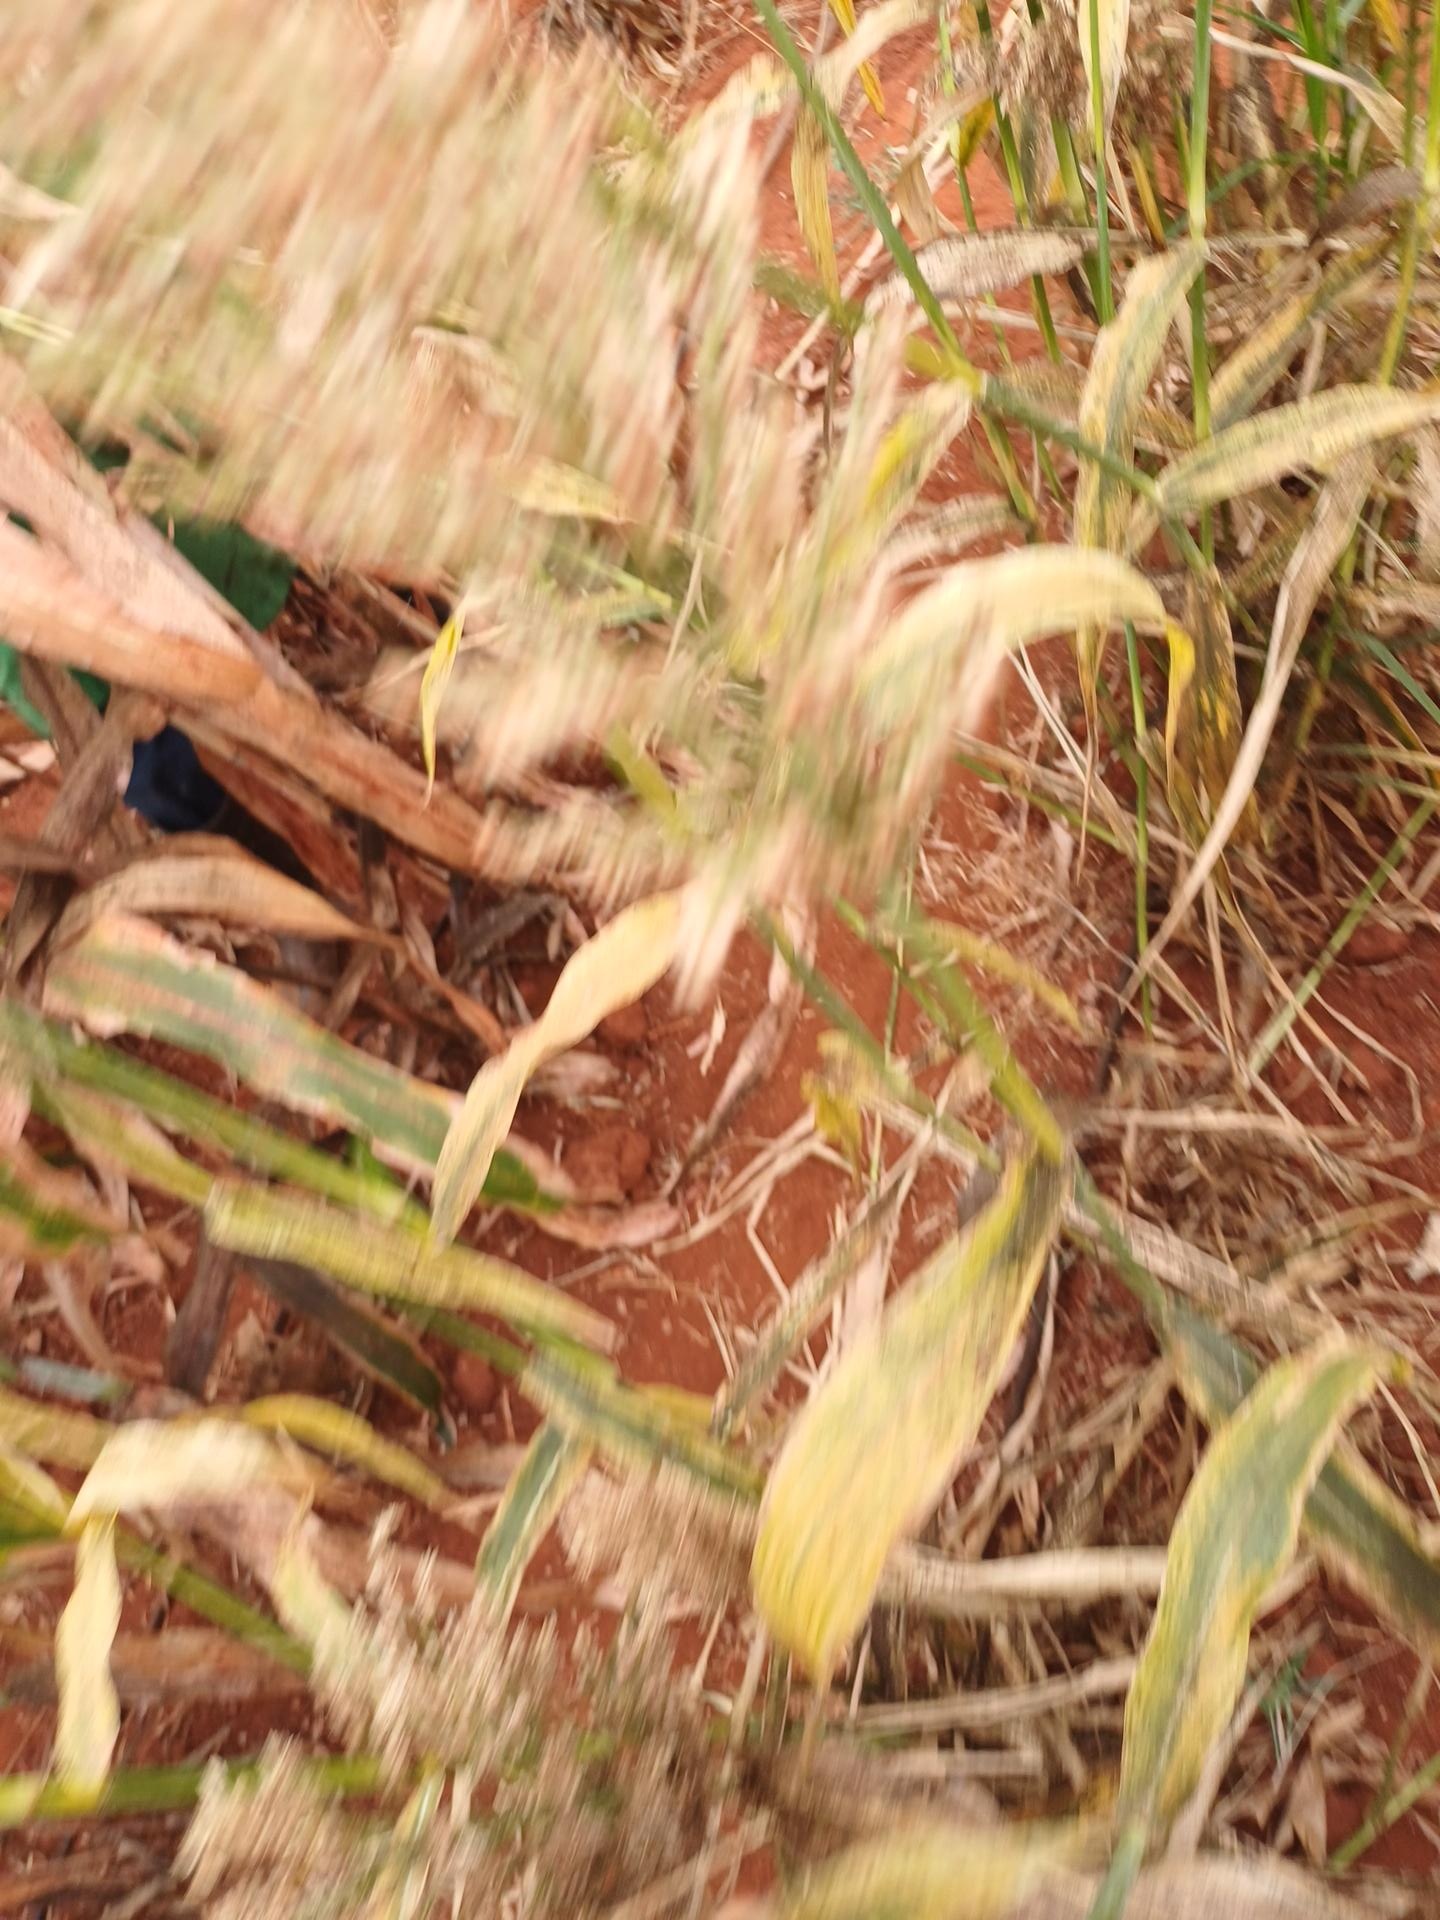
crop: sorghum
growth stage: maturity
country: Kenya
